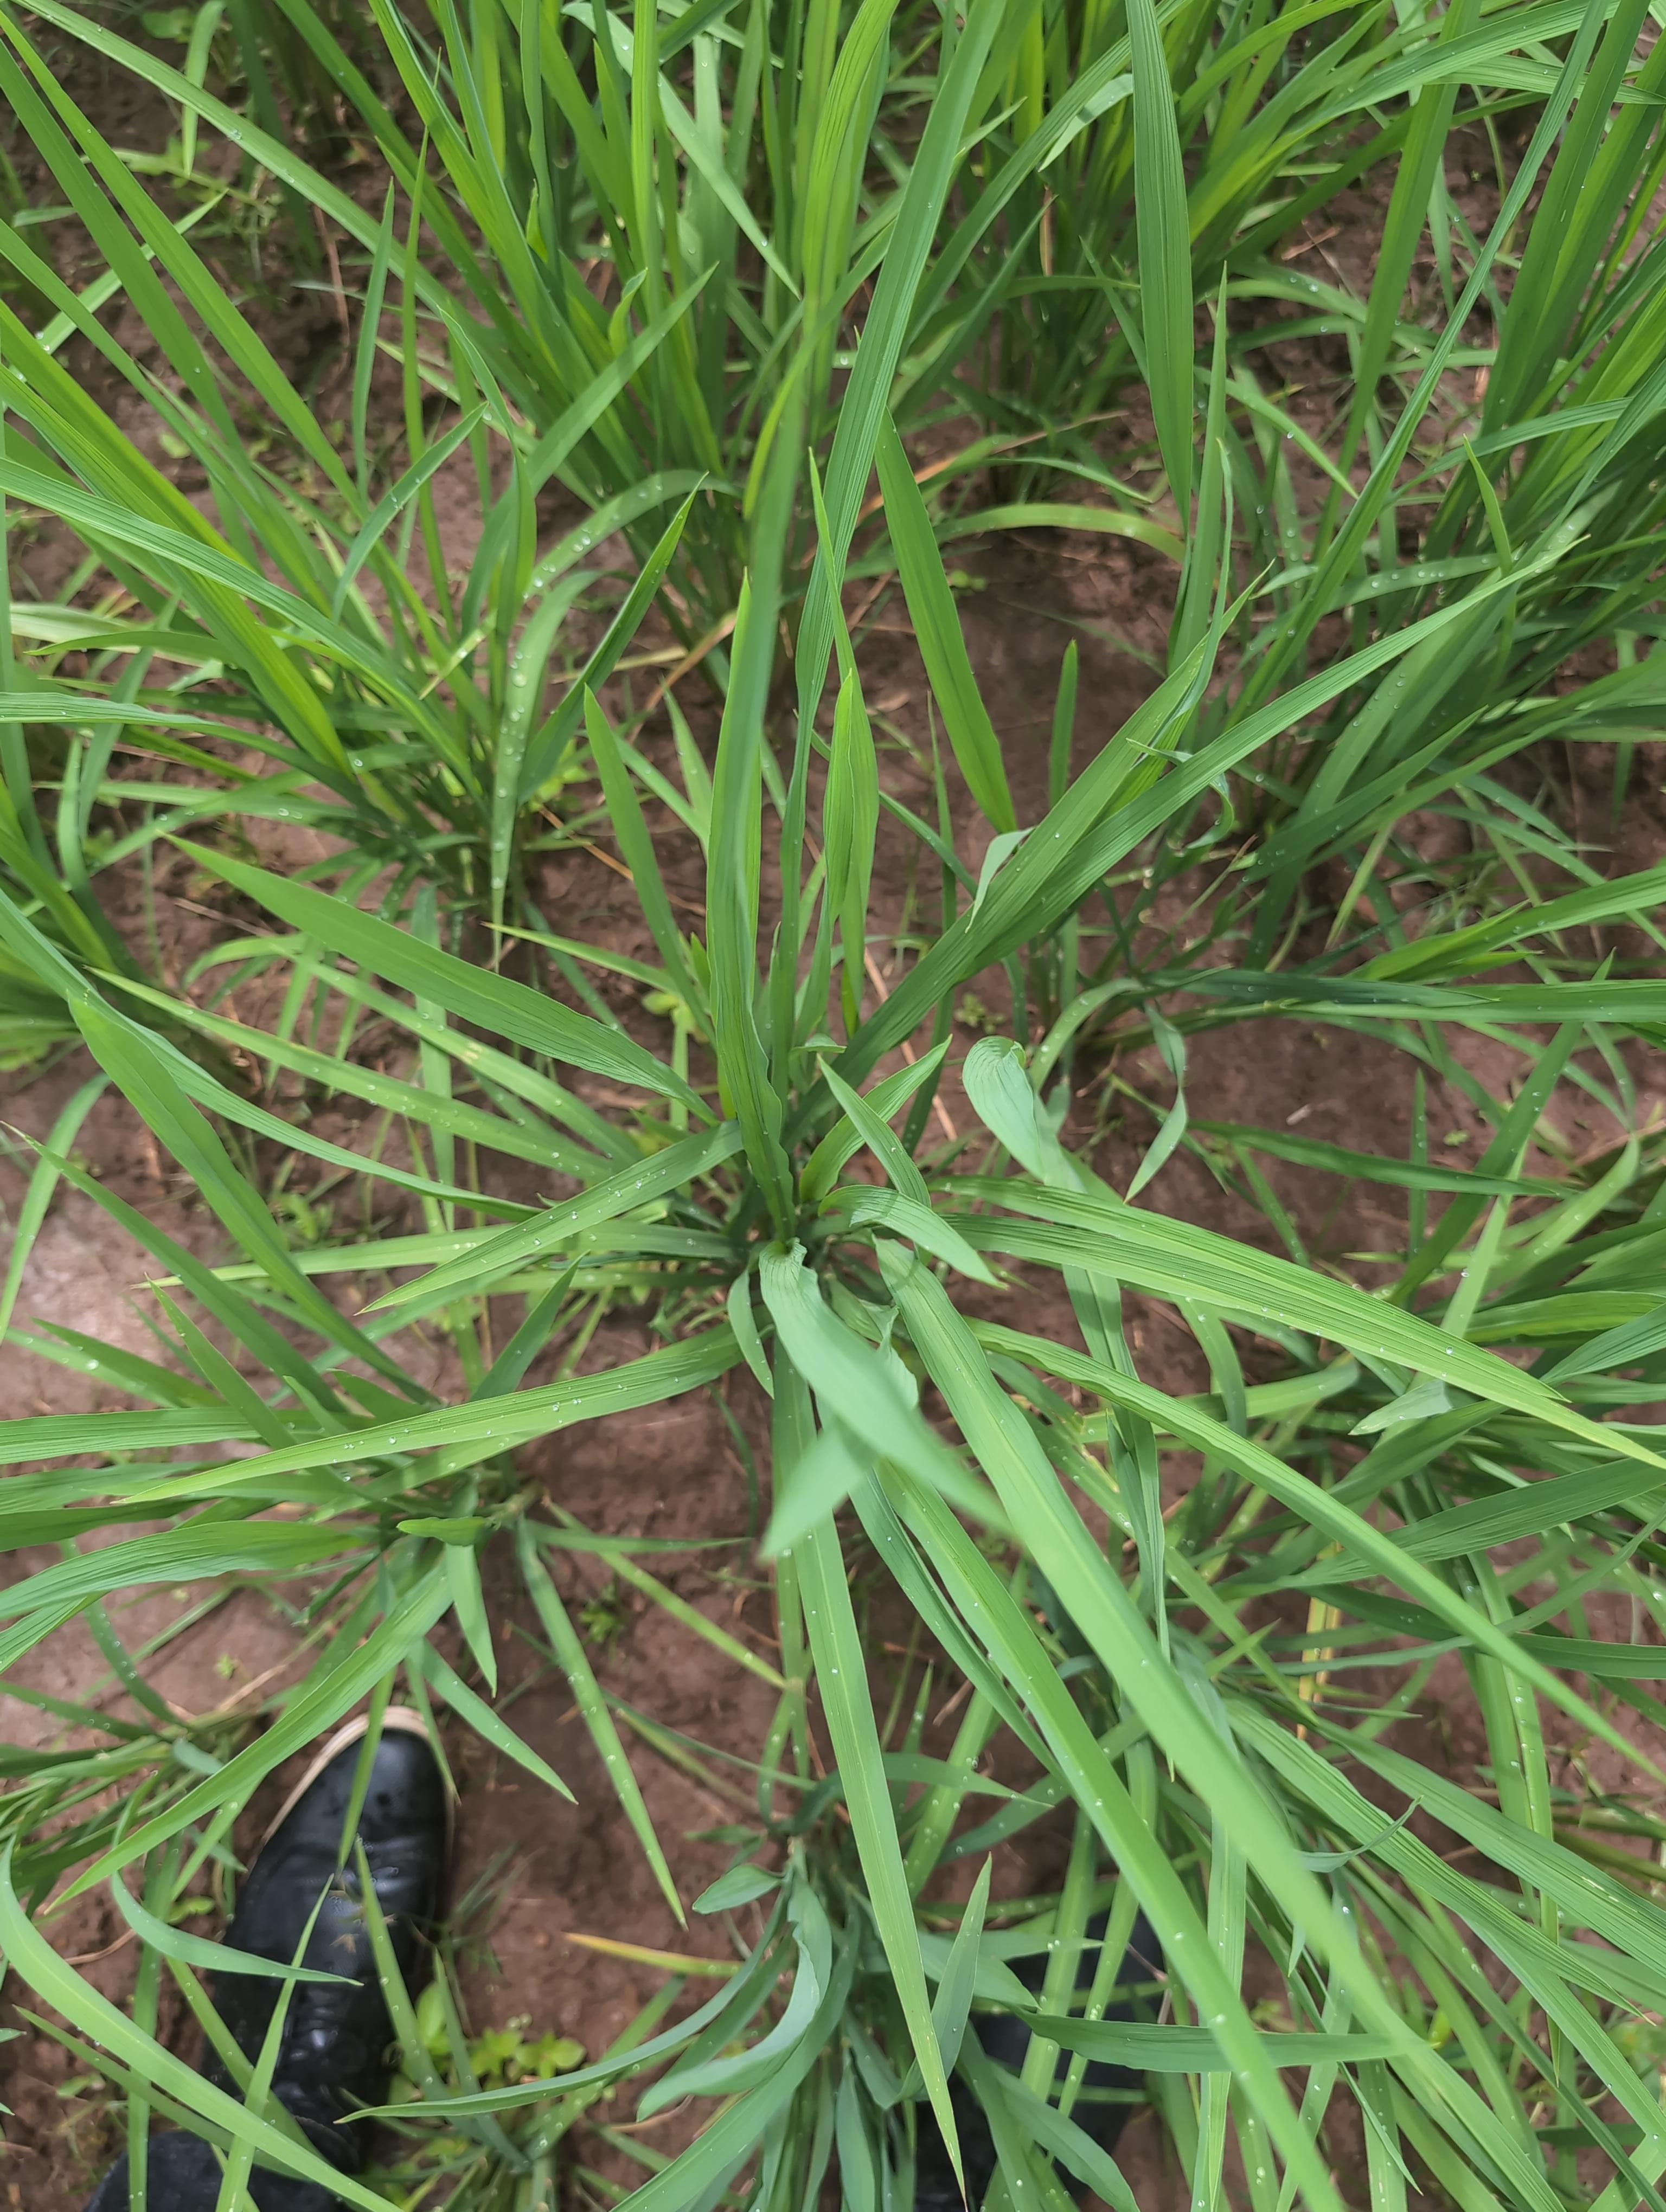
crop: rice
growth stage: elongation stem
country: Côte d'Ivoire
